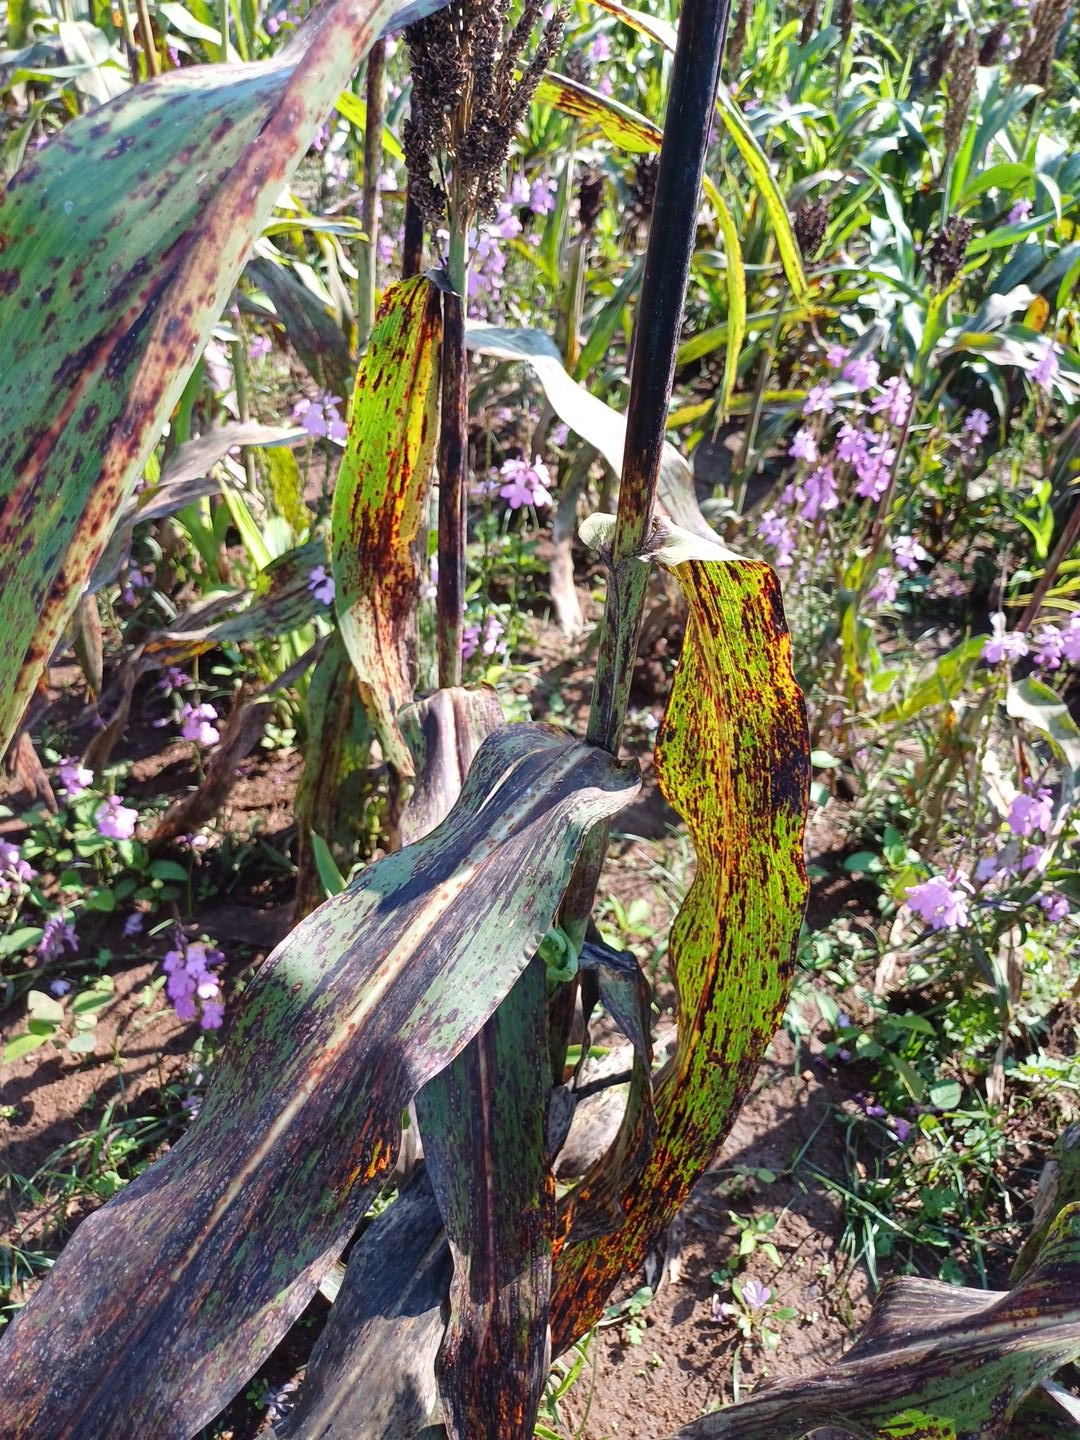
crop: sorghum
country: Kenya
